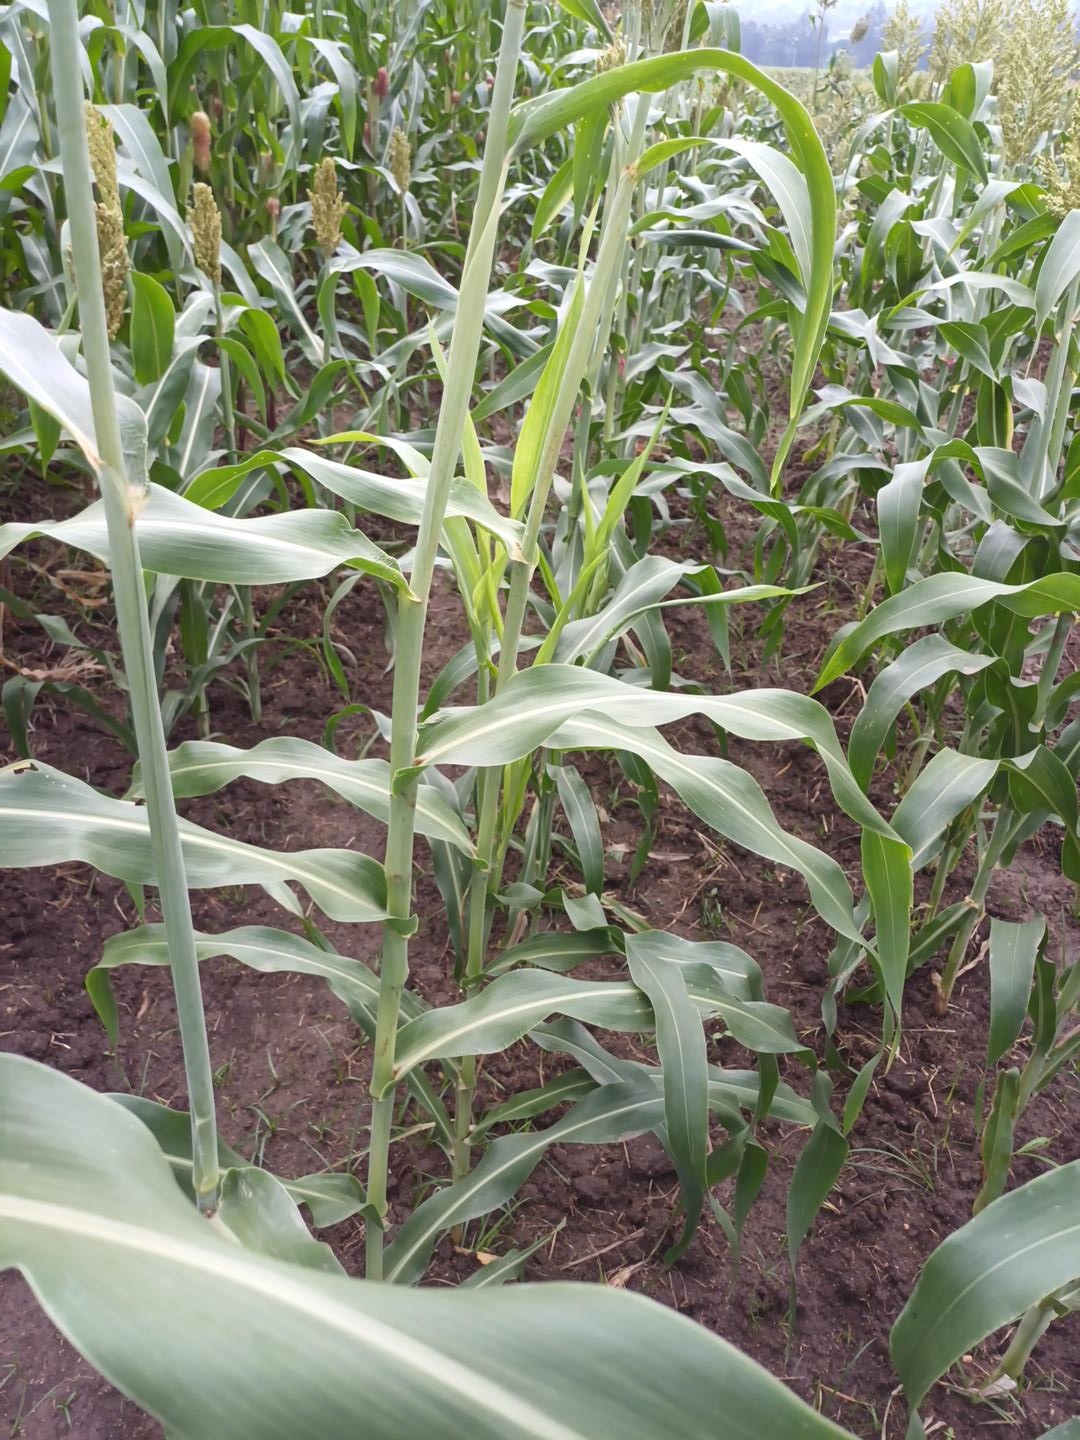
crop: sorghum
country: Kenya
